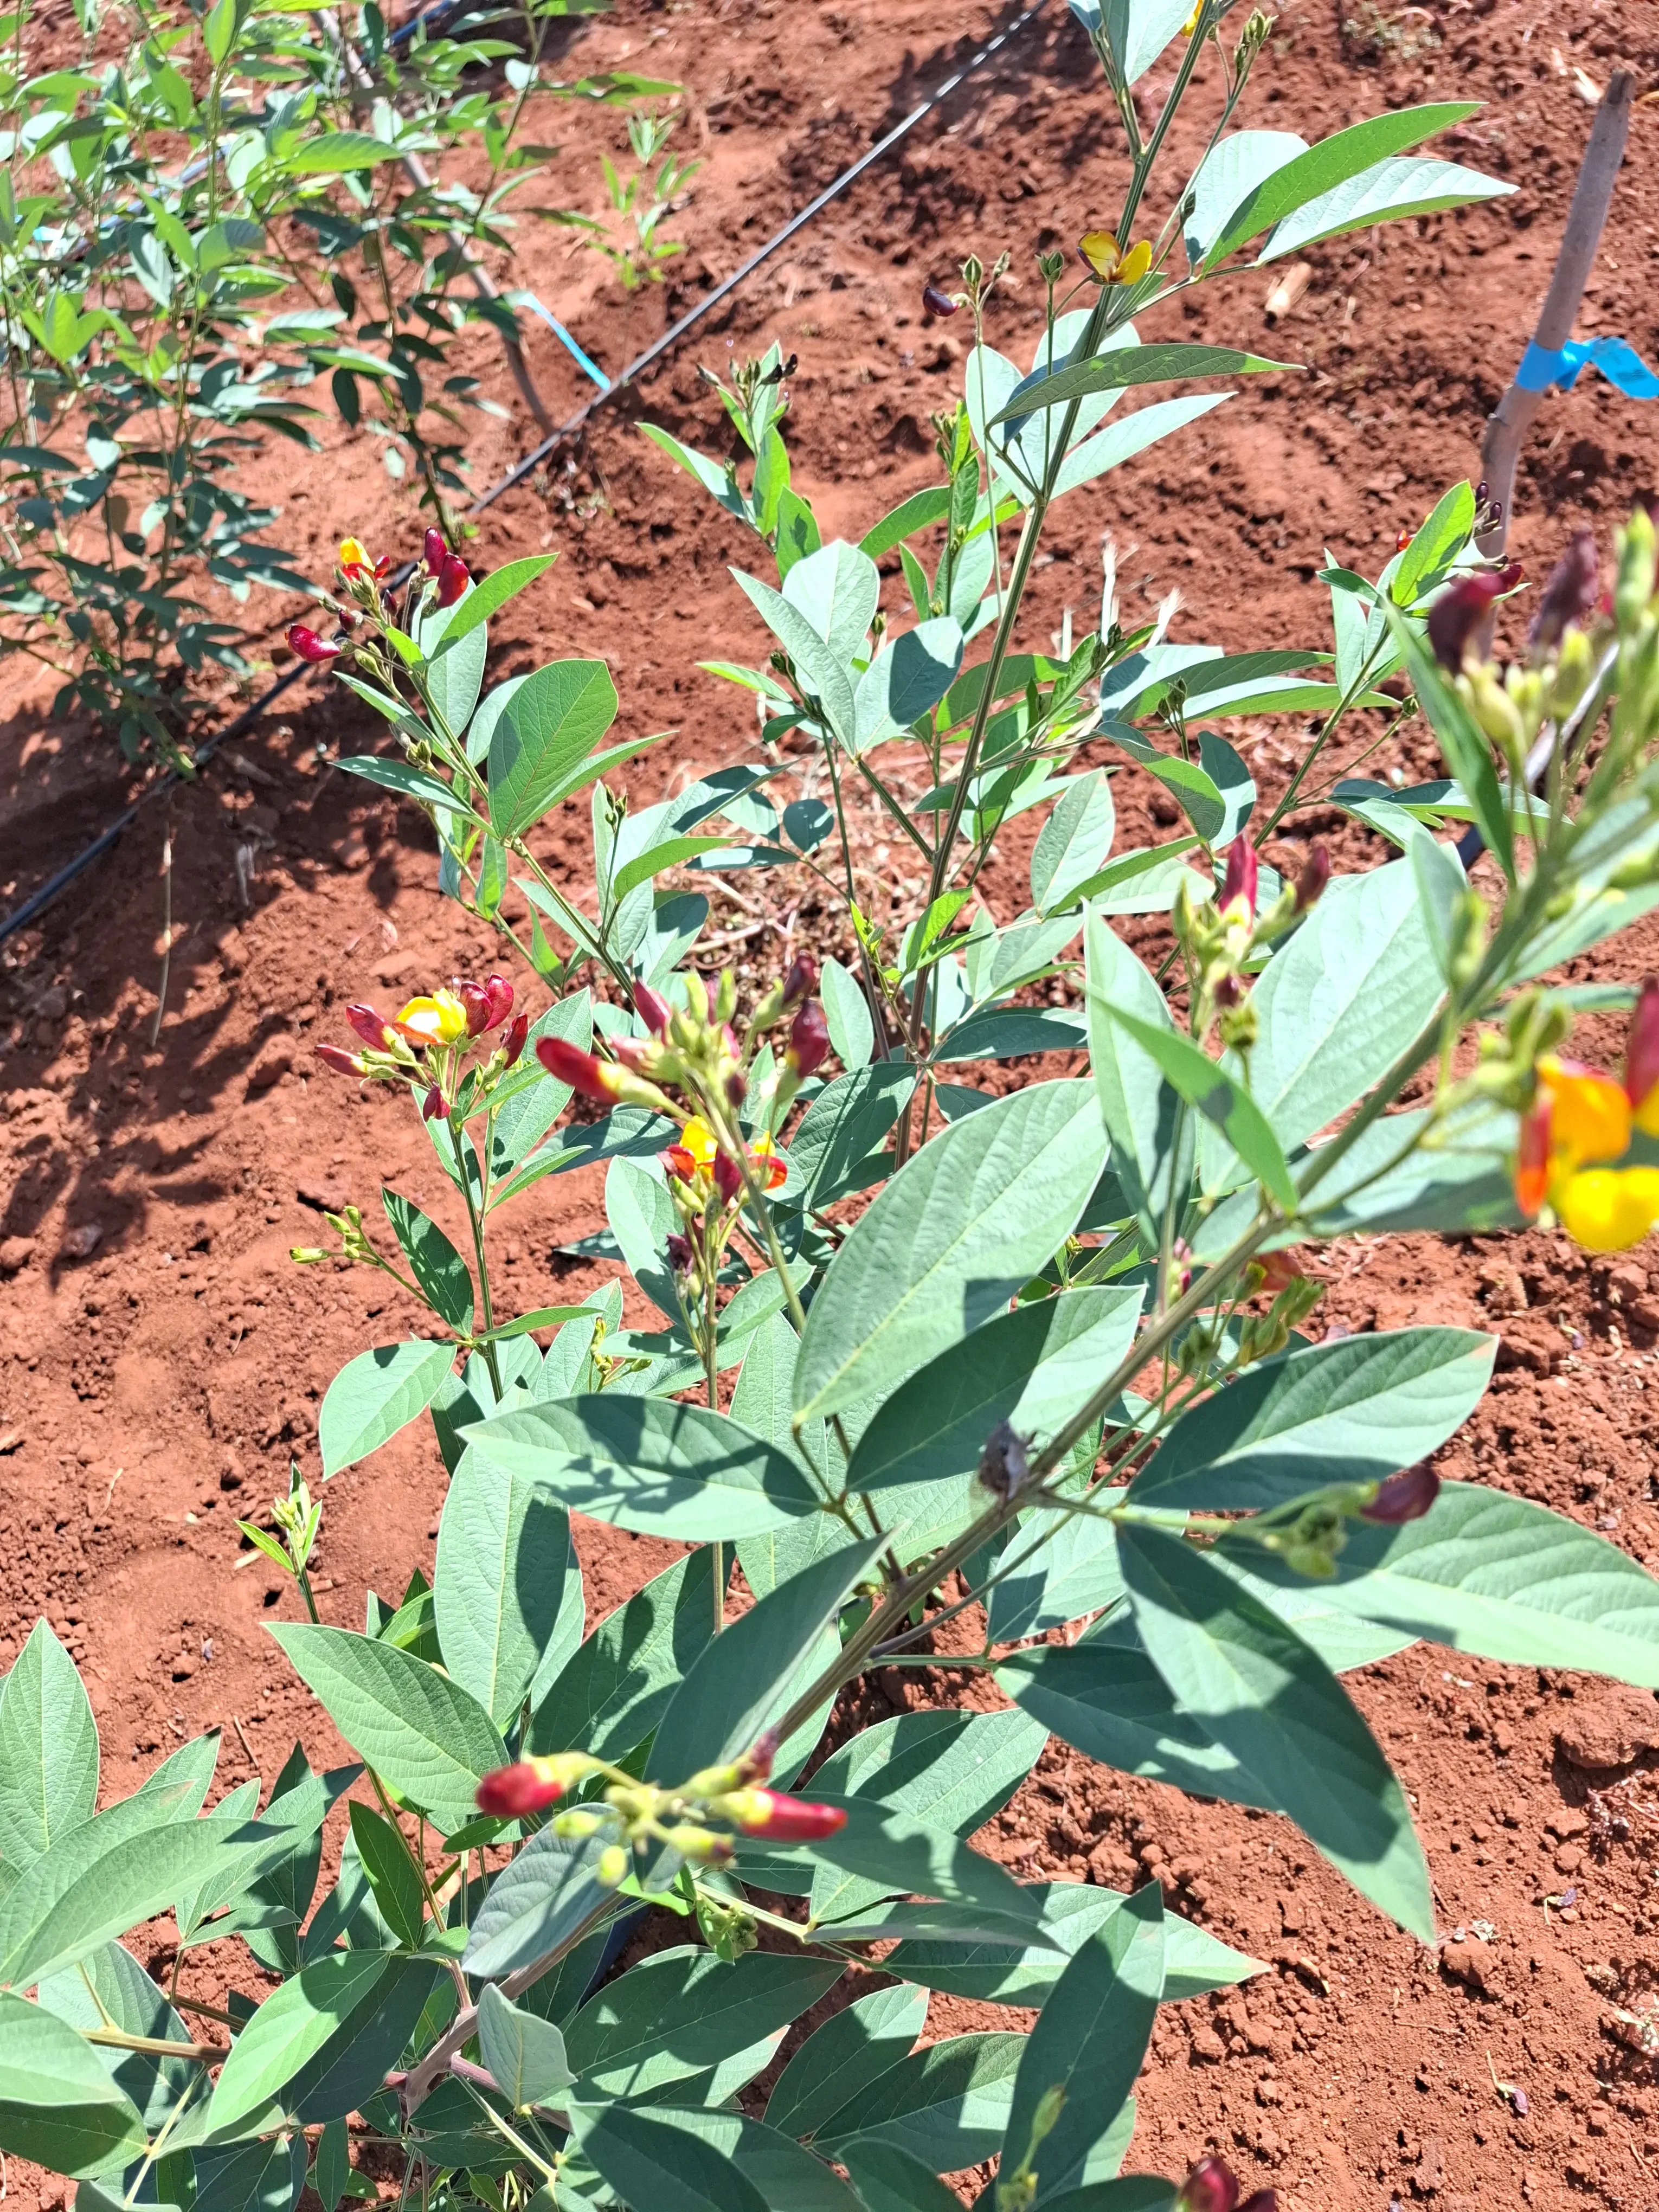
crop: pigeonpea
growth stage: flowering
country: Kenya
